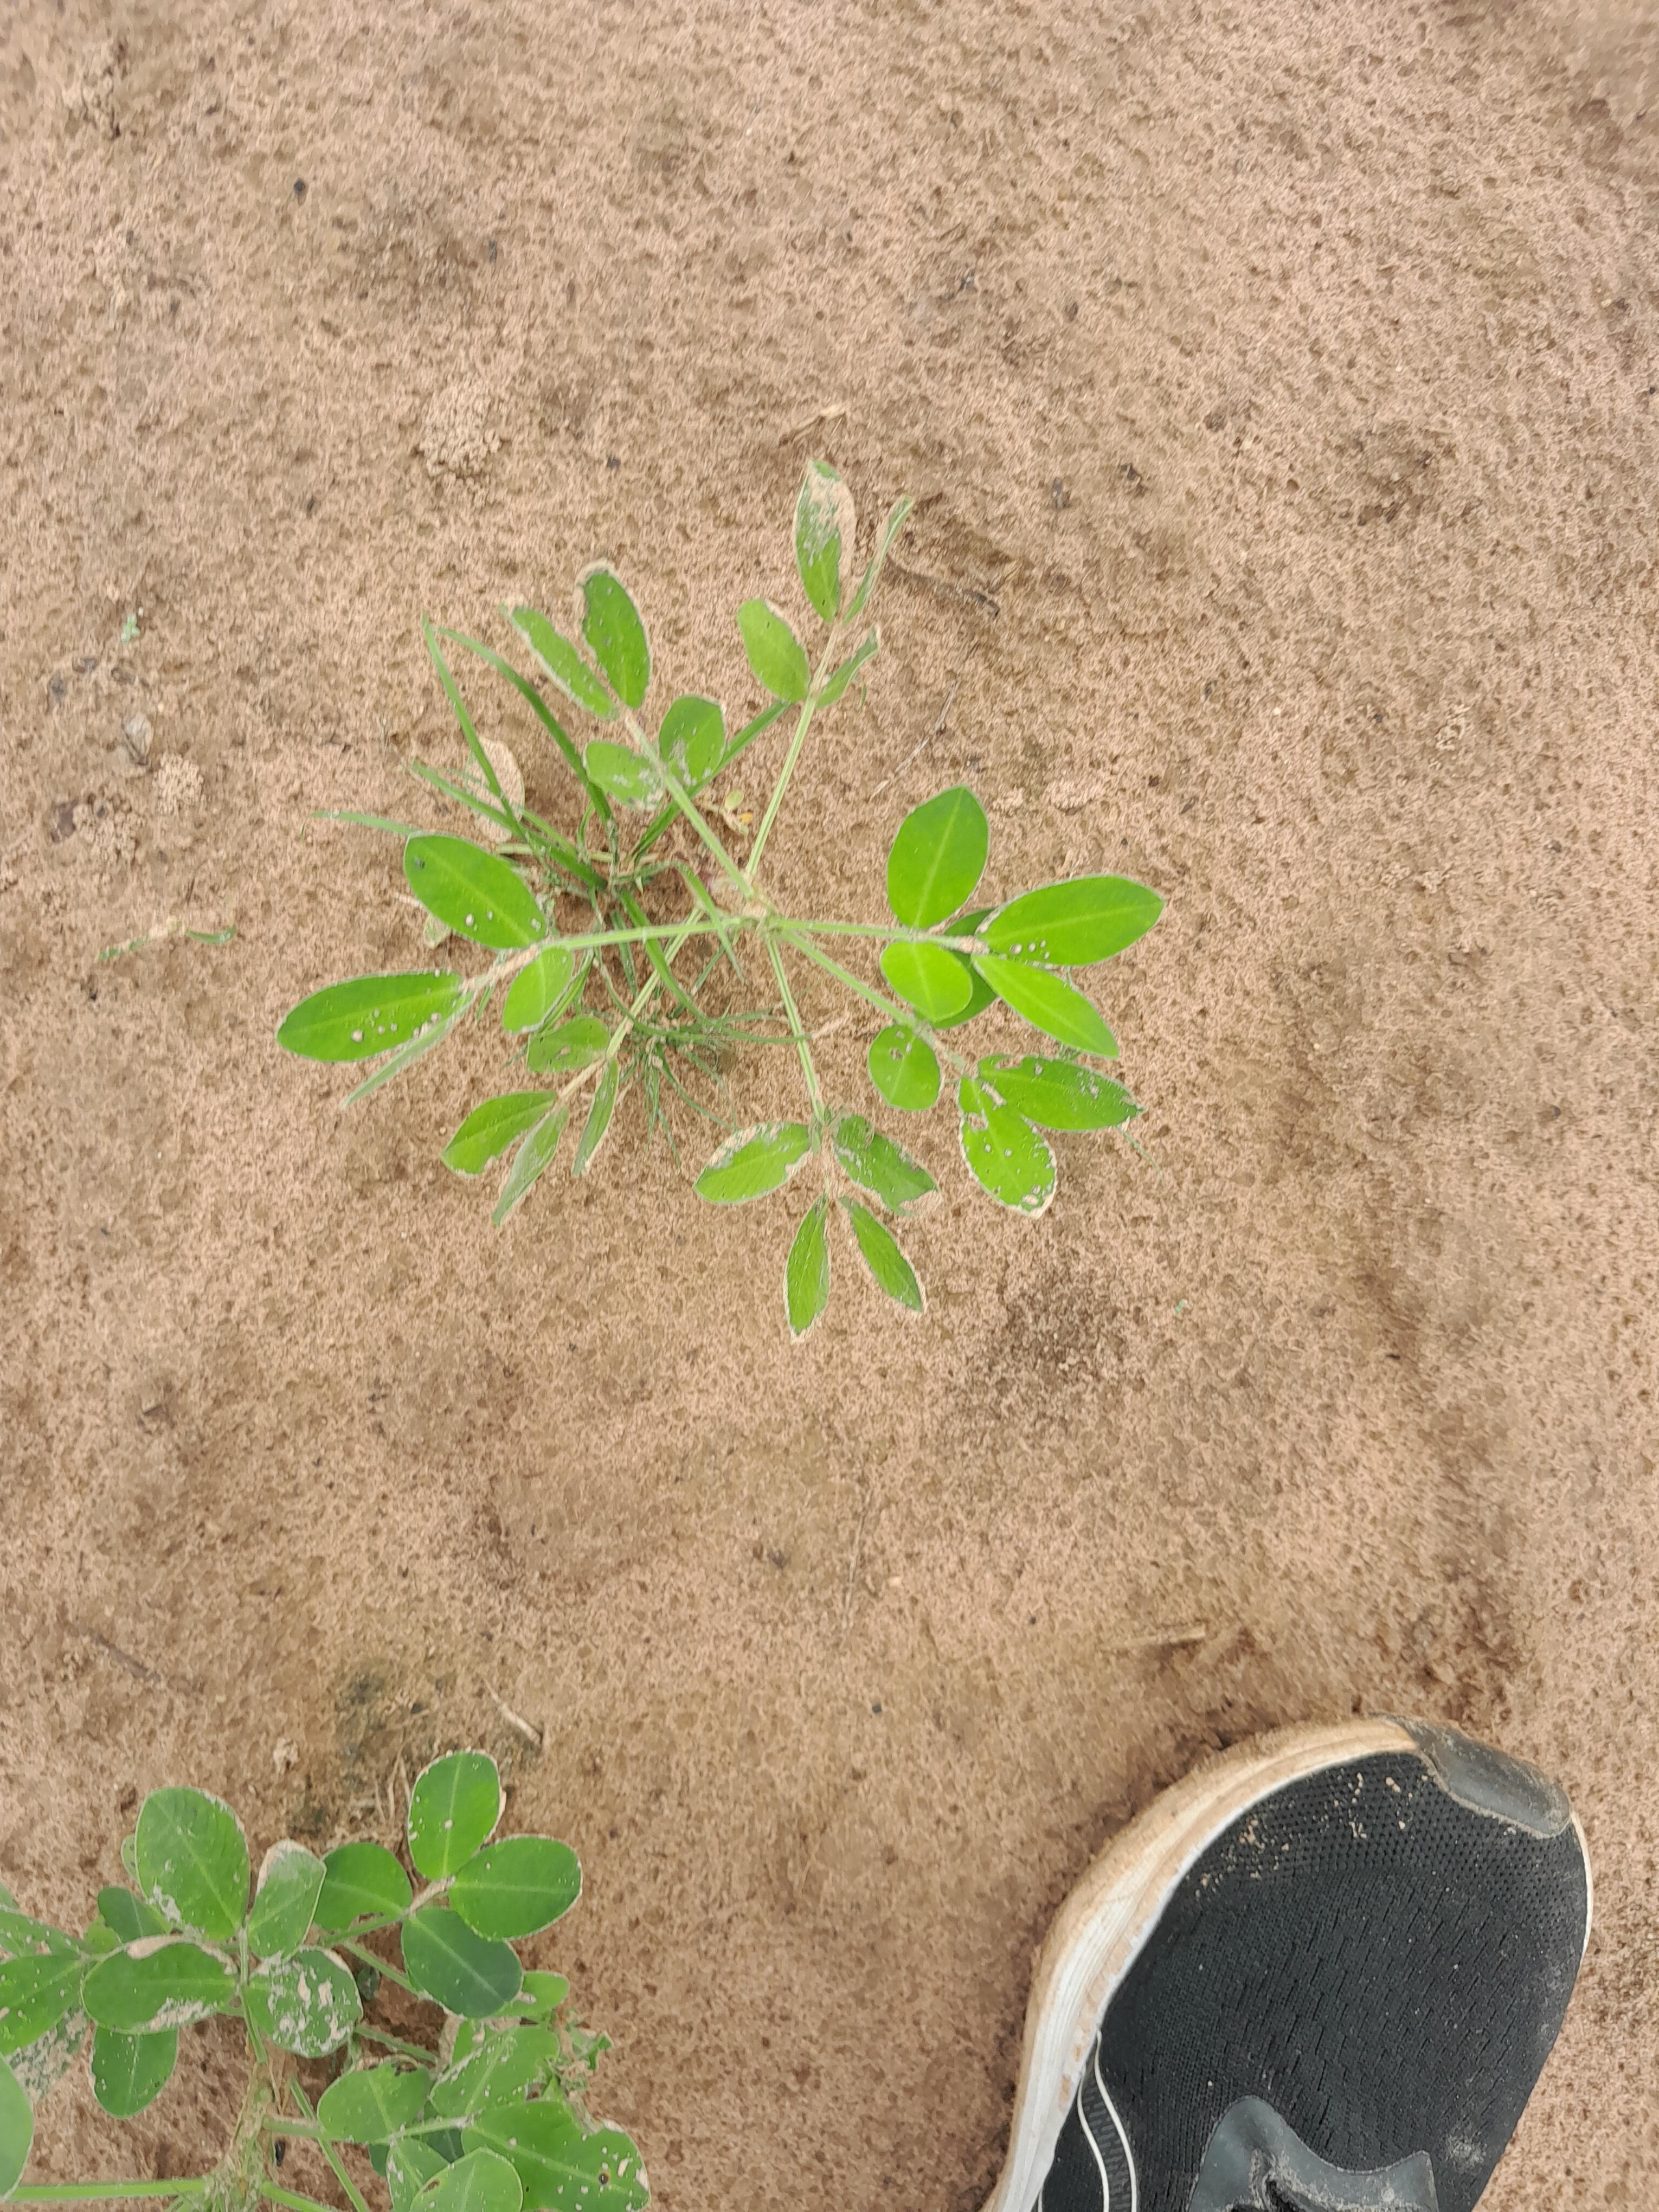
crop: groundnut
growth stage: flowering
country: Senegal
